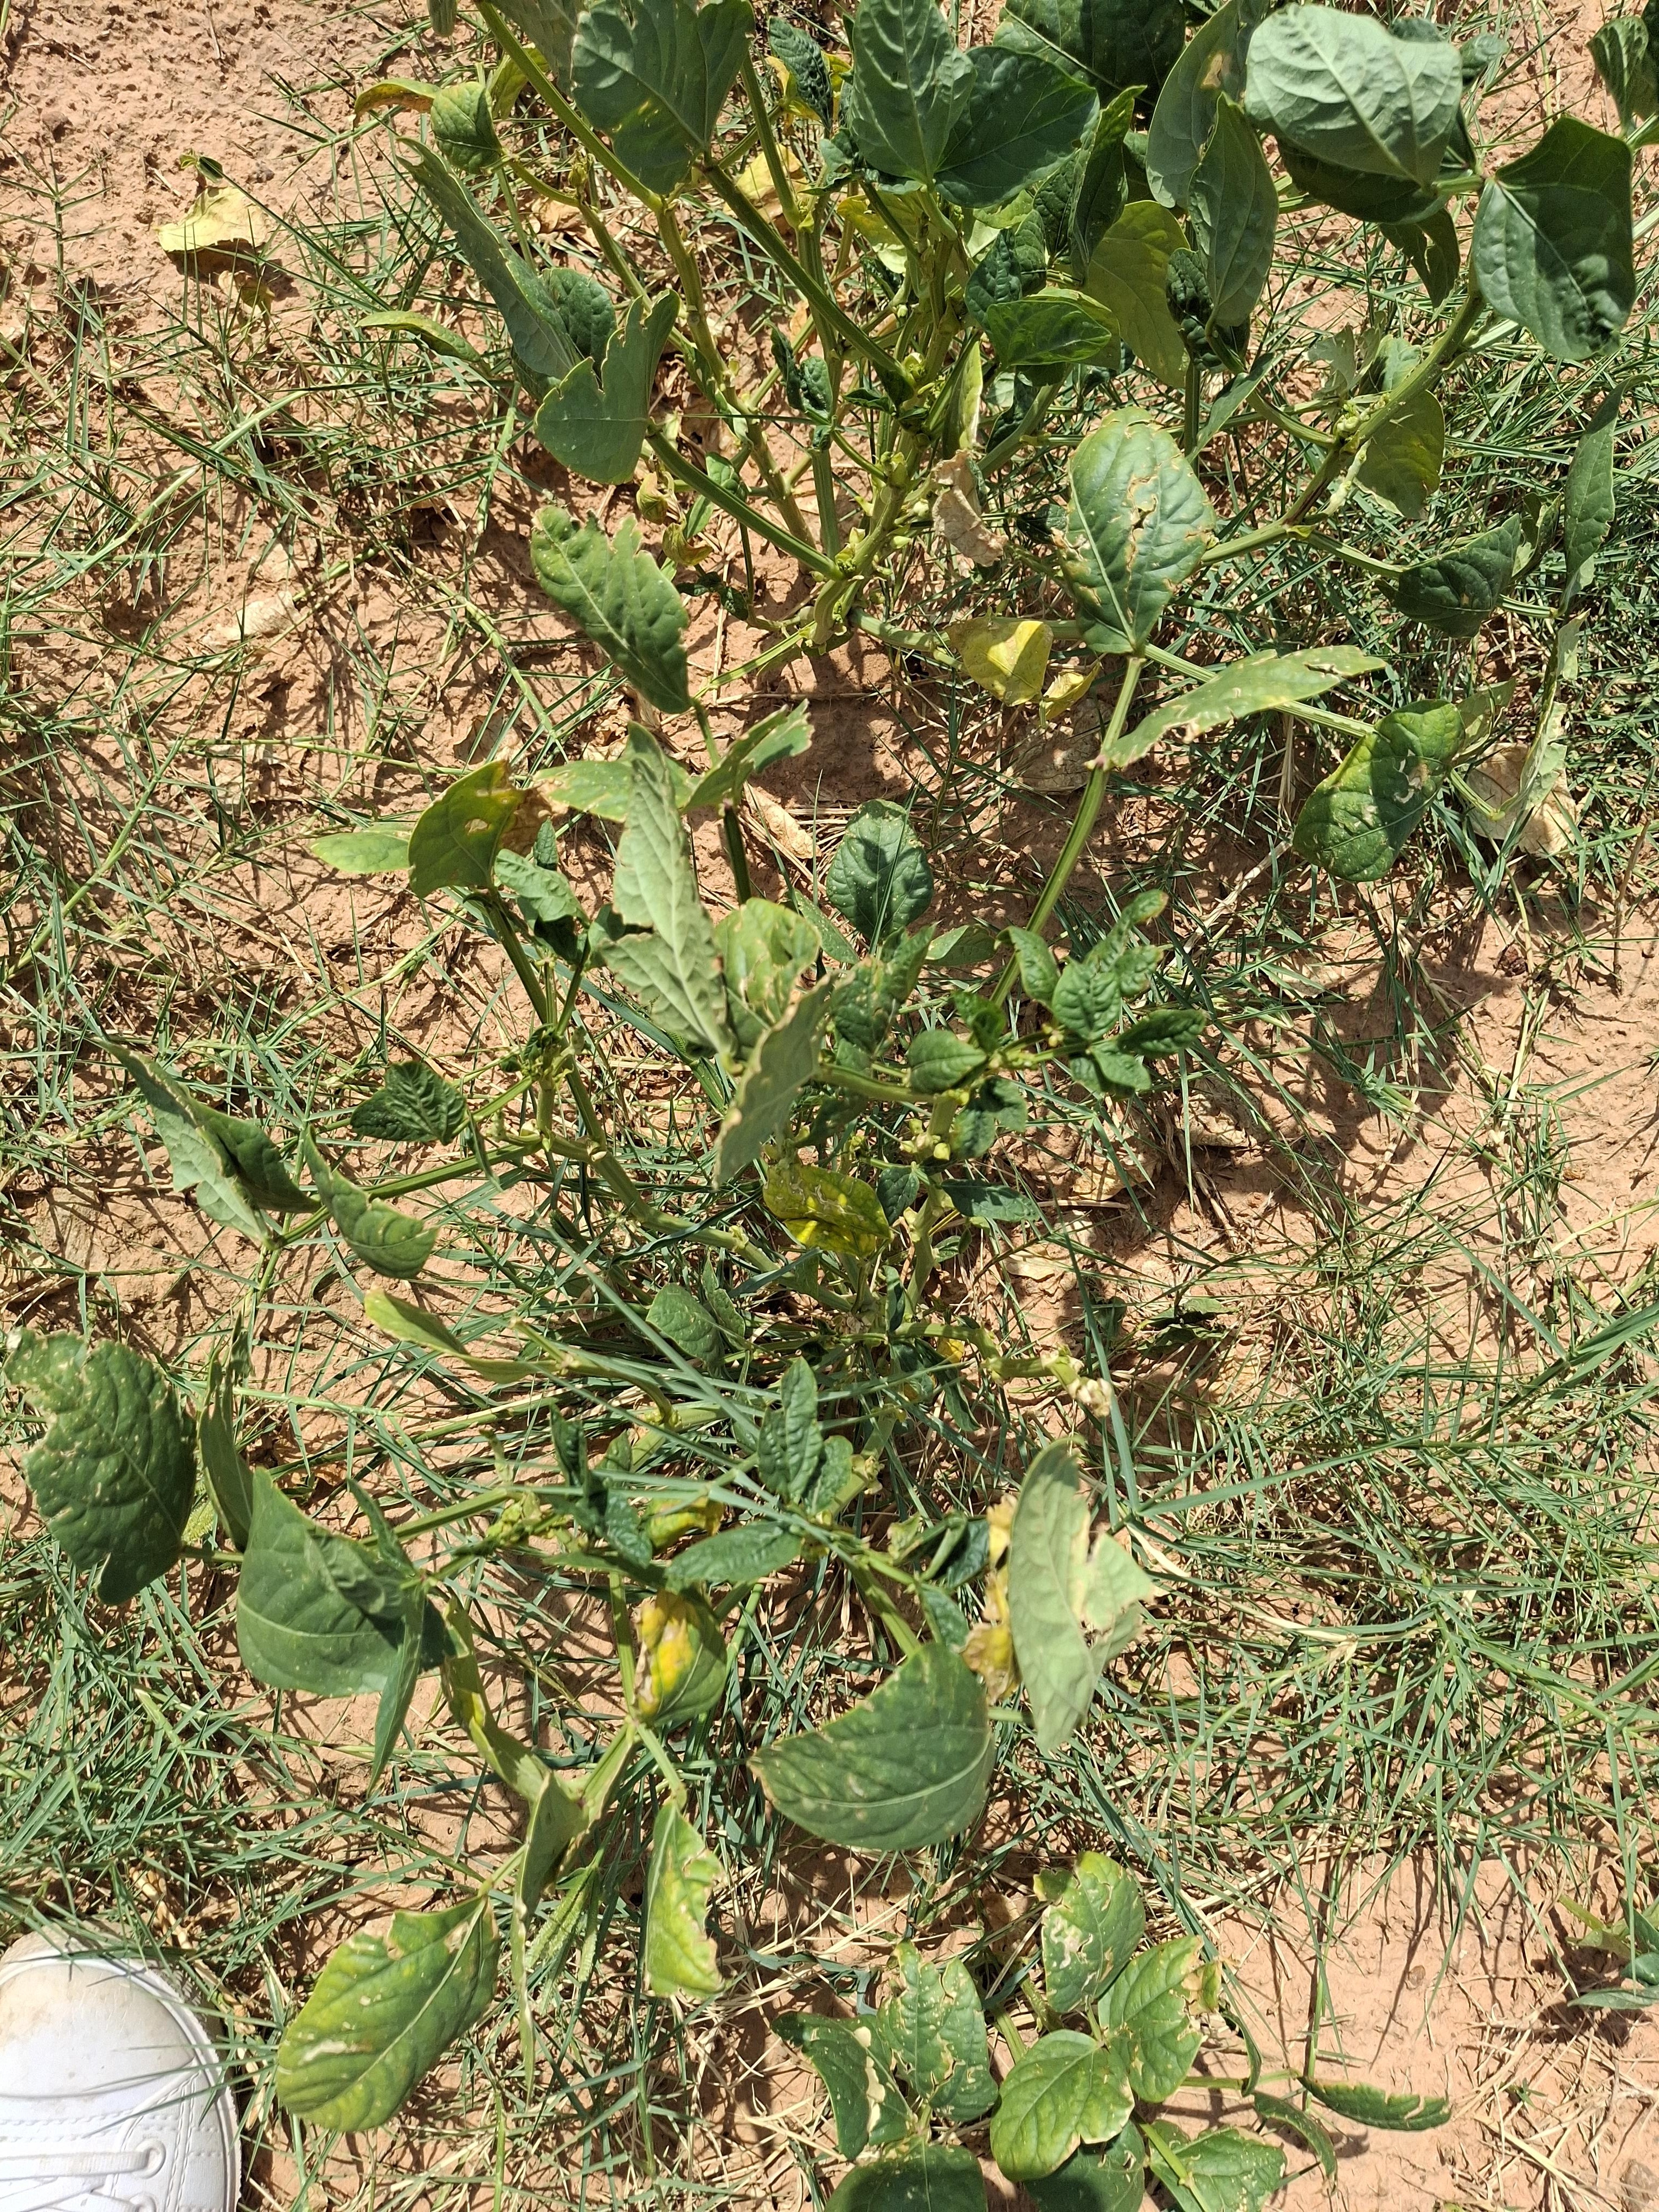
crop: cowpea
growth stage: harvest maturity
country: Nigeria
